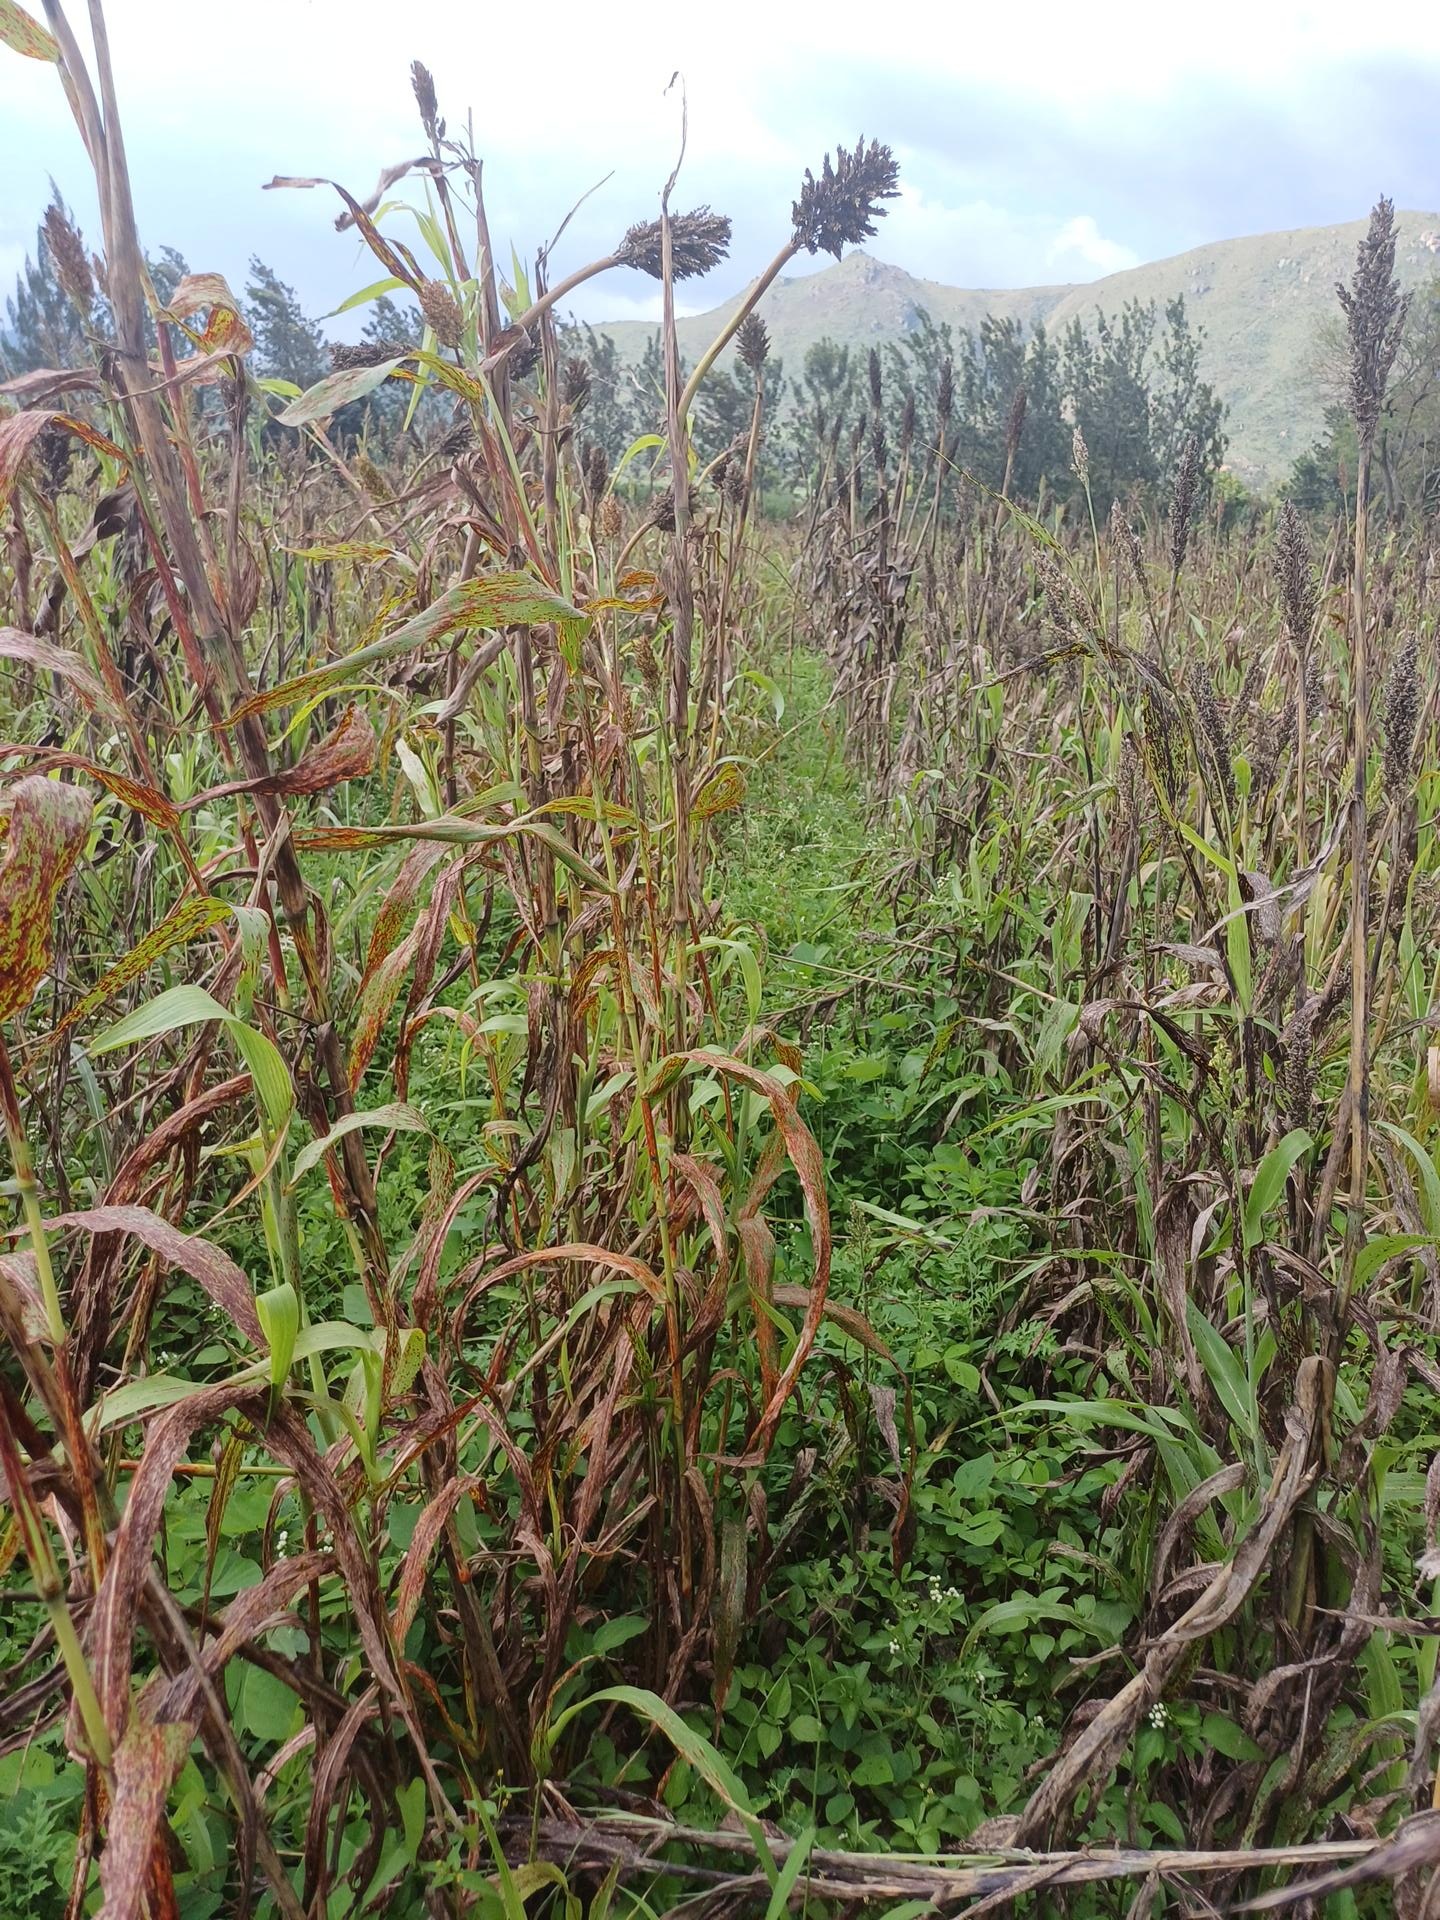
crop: sorghum
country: Kenya
